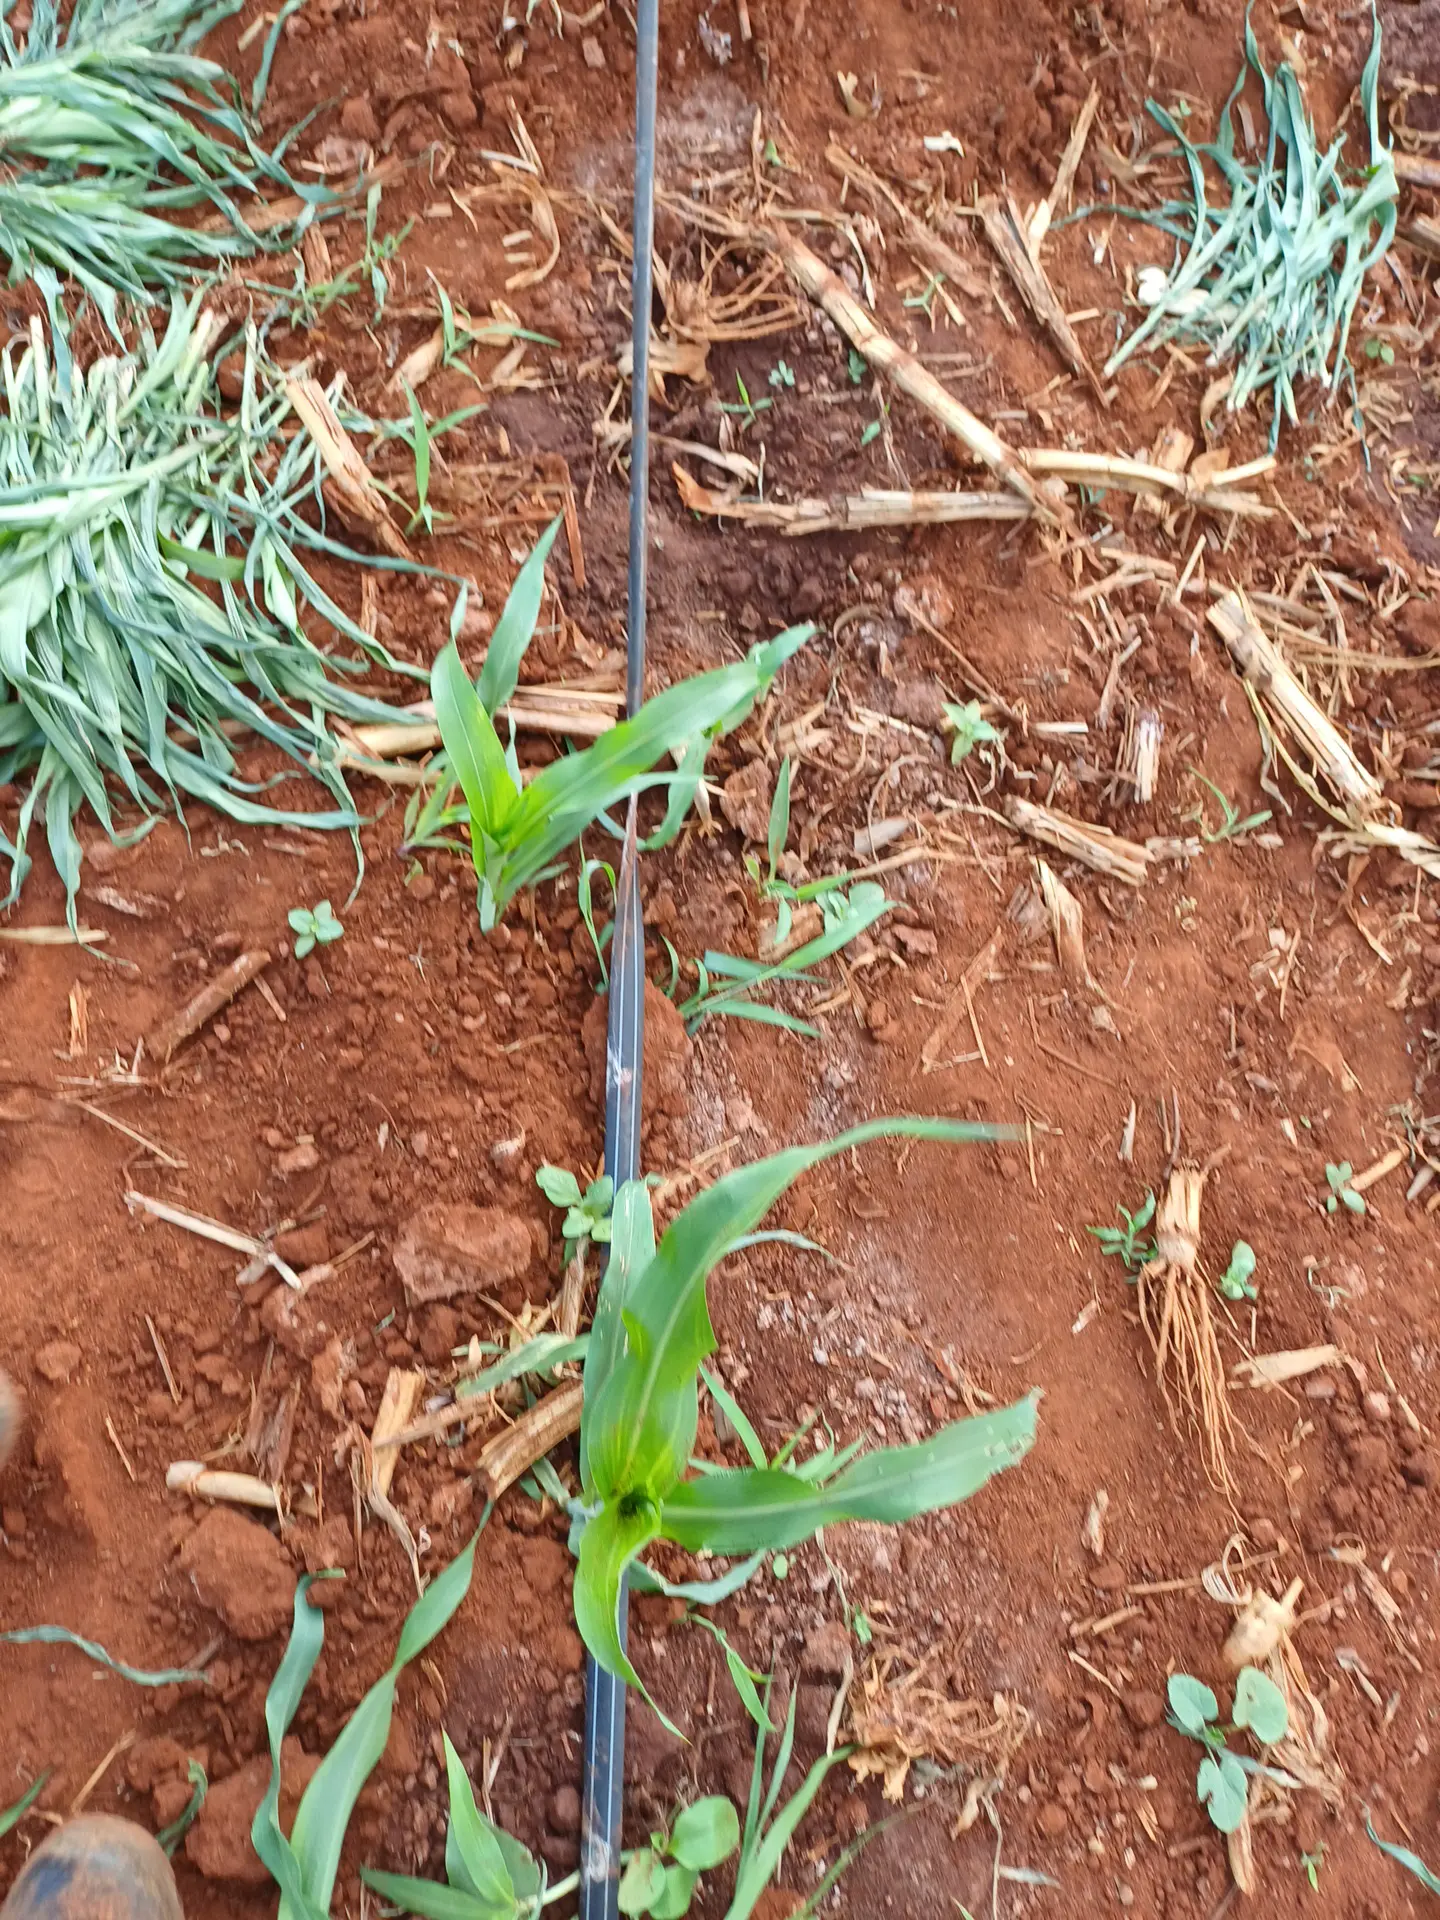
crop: sorghum
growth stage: vegetative
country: Kenya
